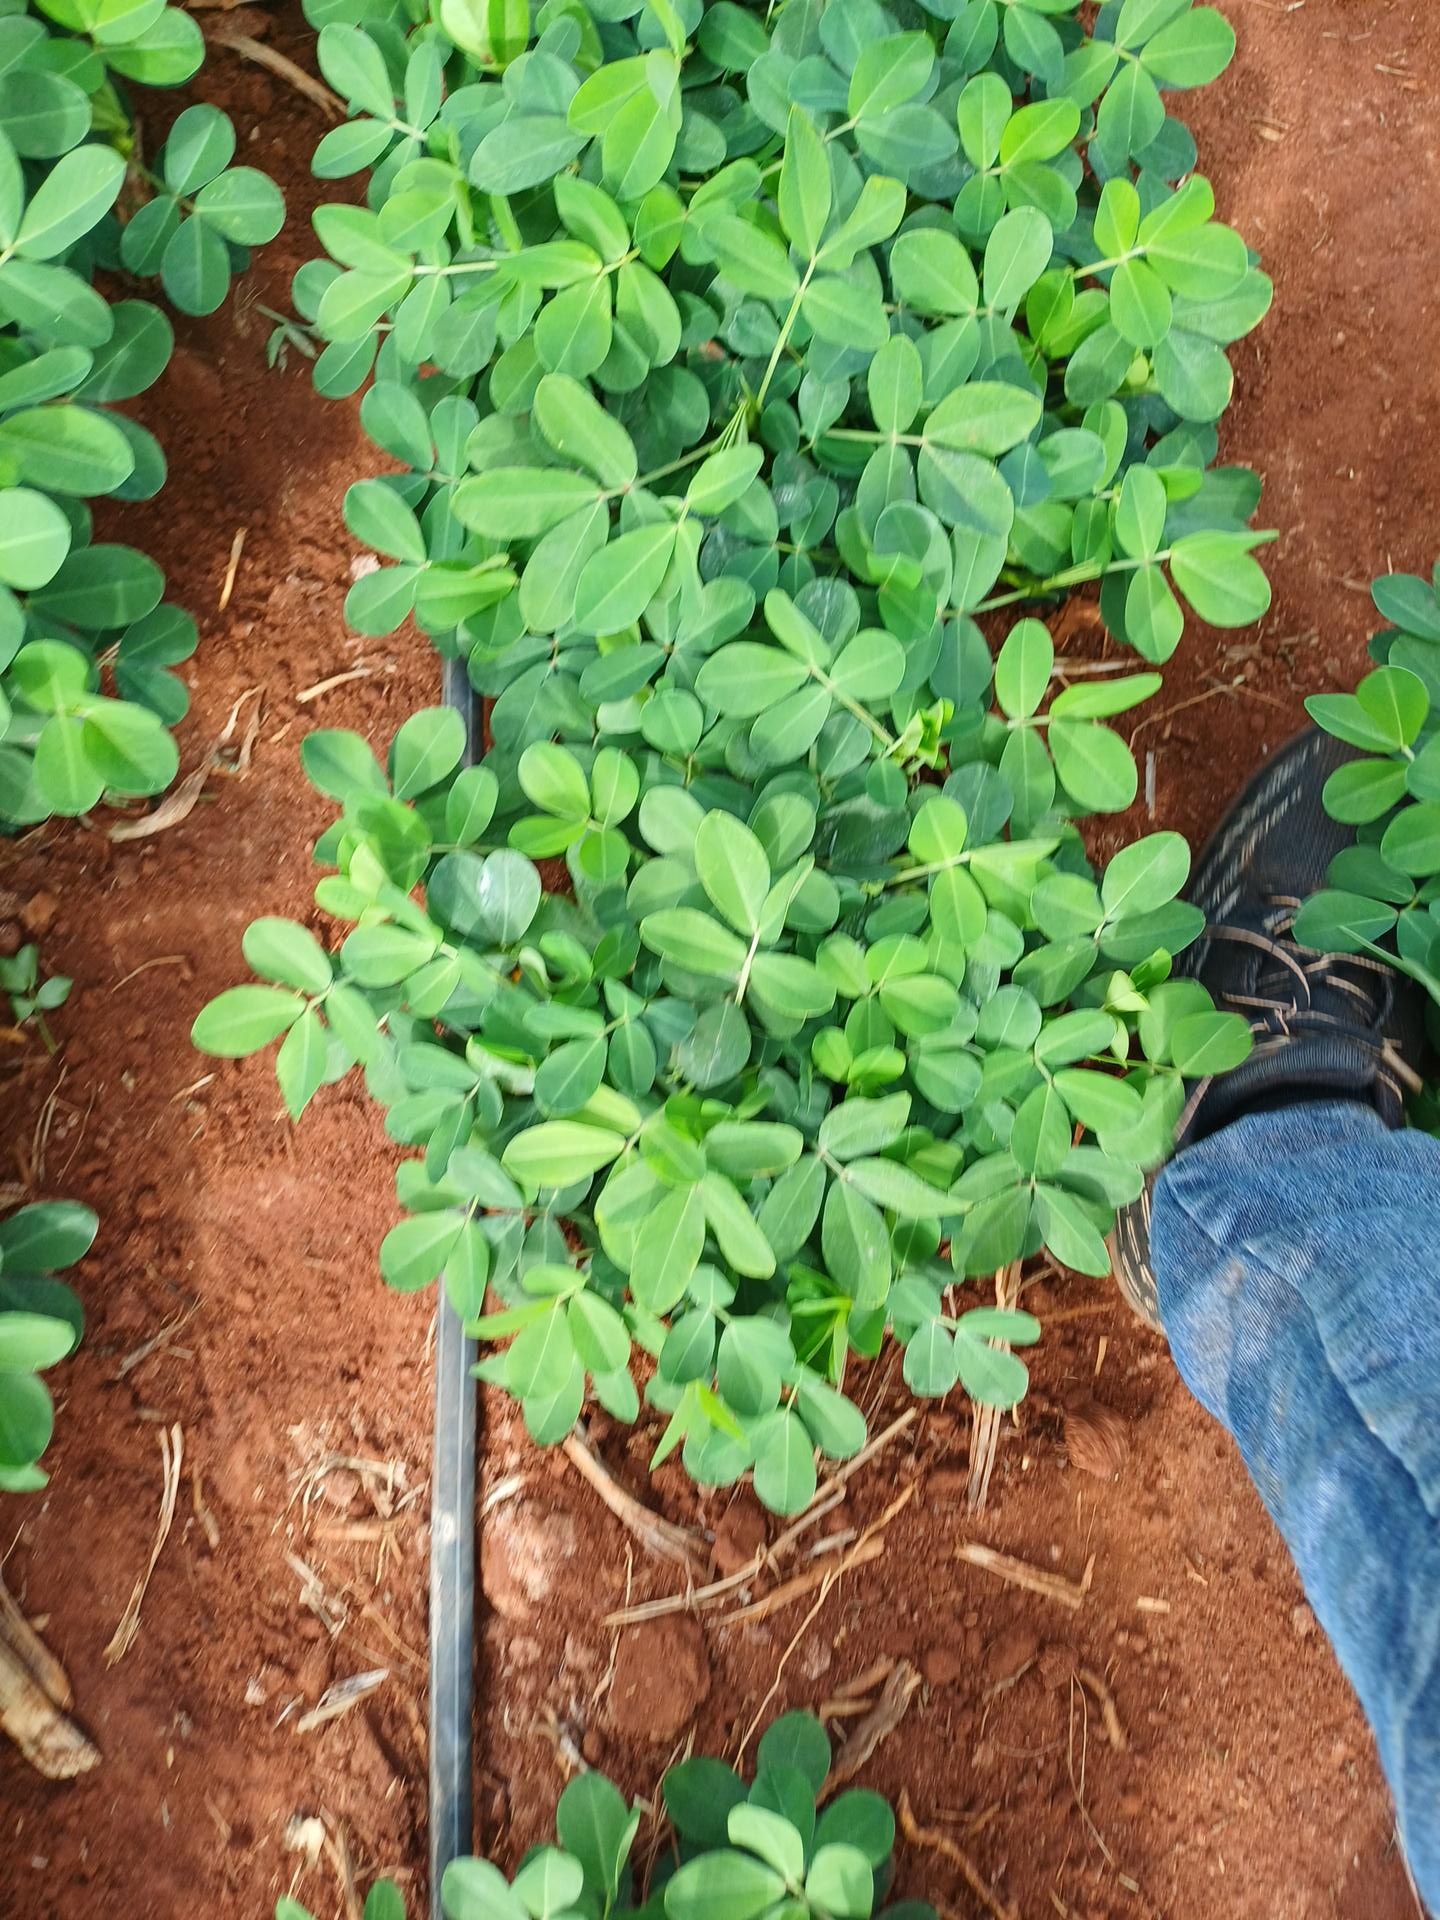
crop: groundnut
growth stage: flowering
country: Kenya
